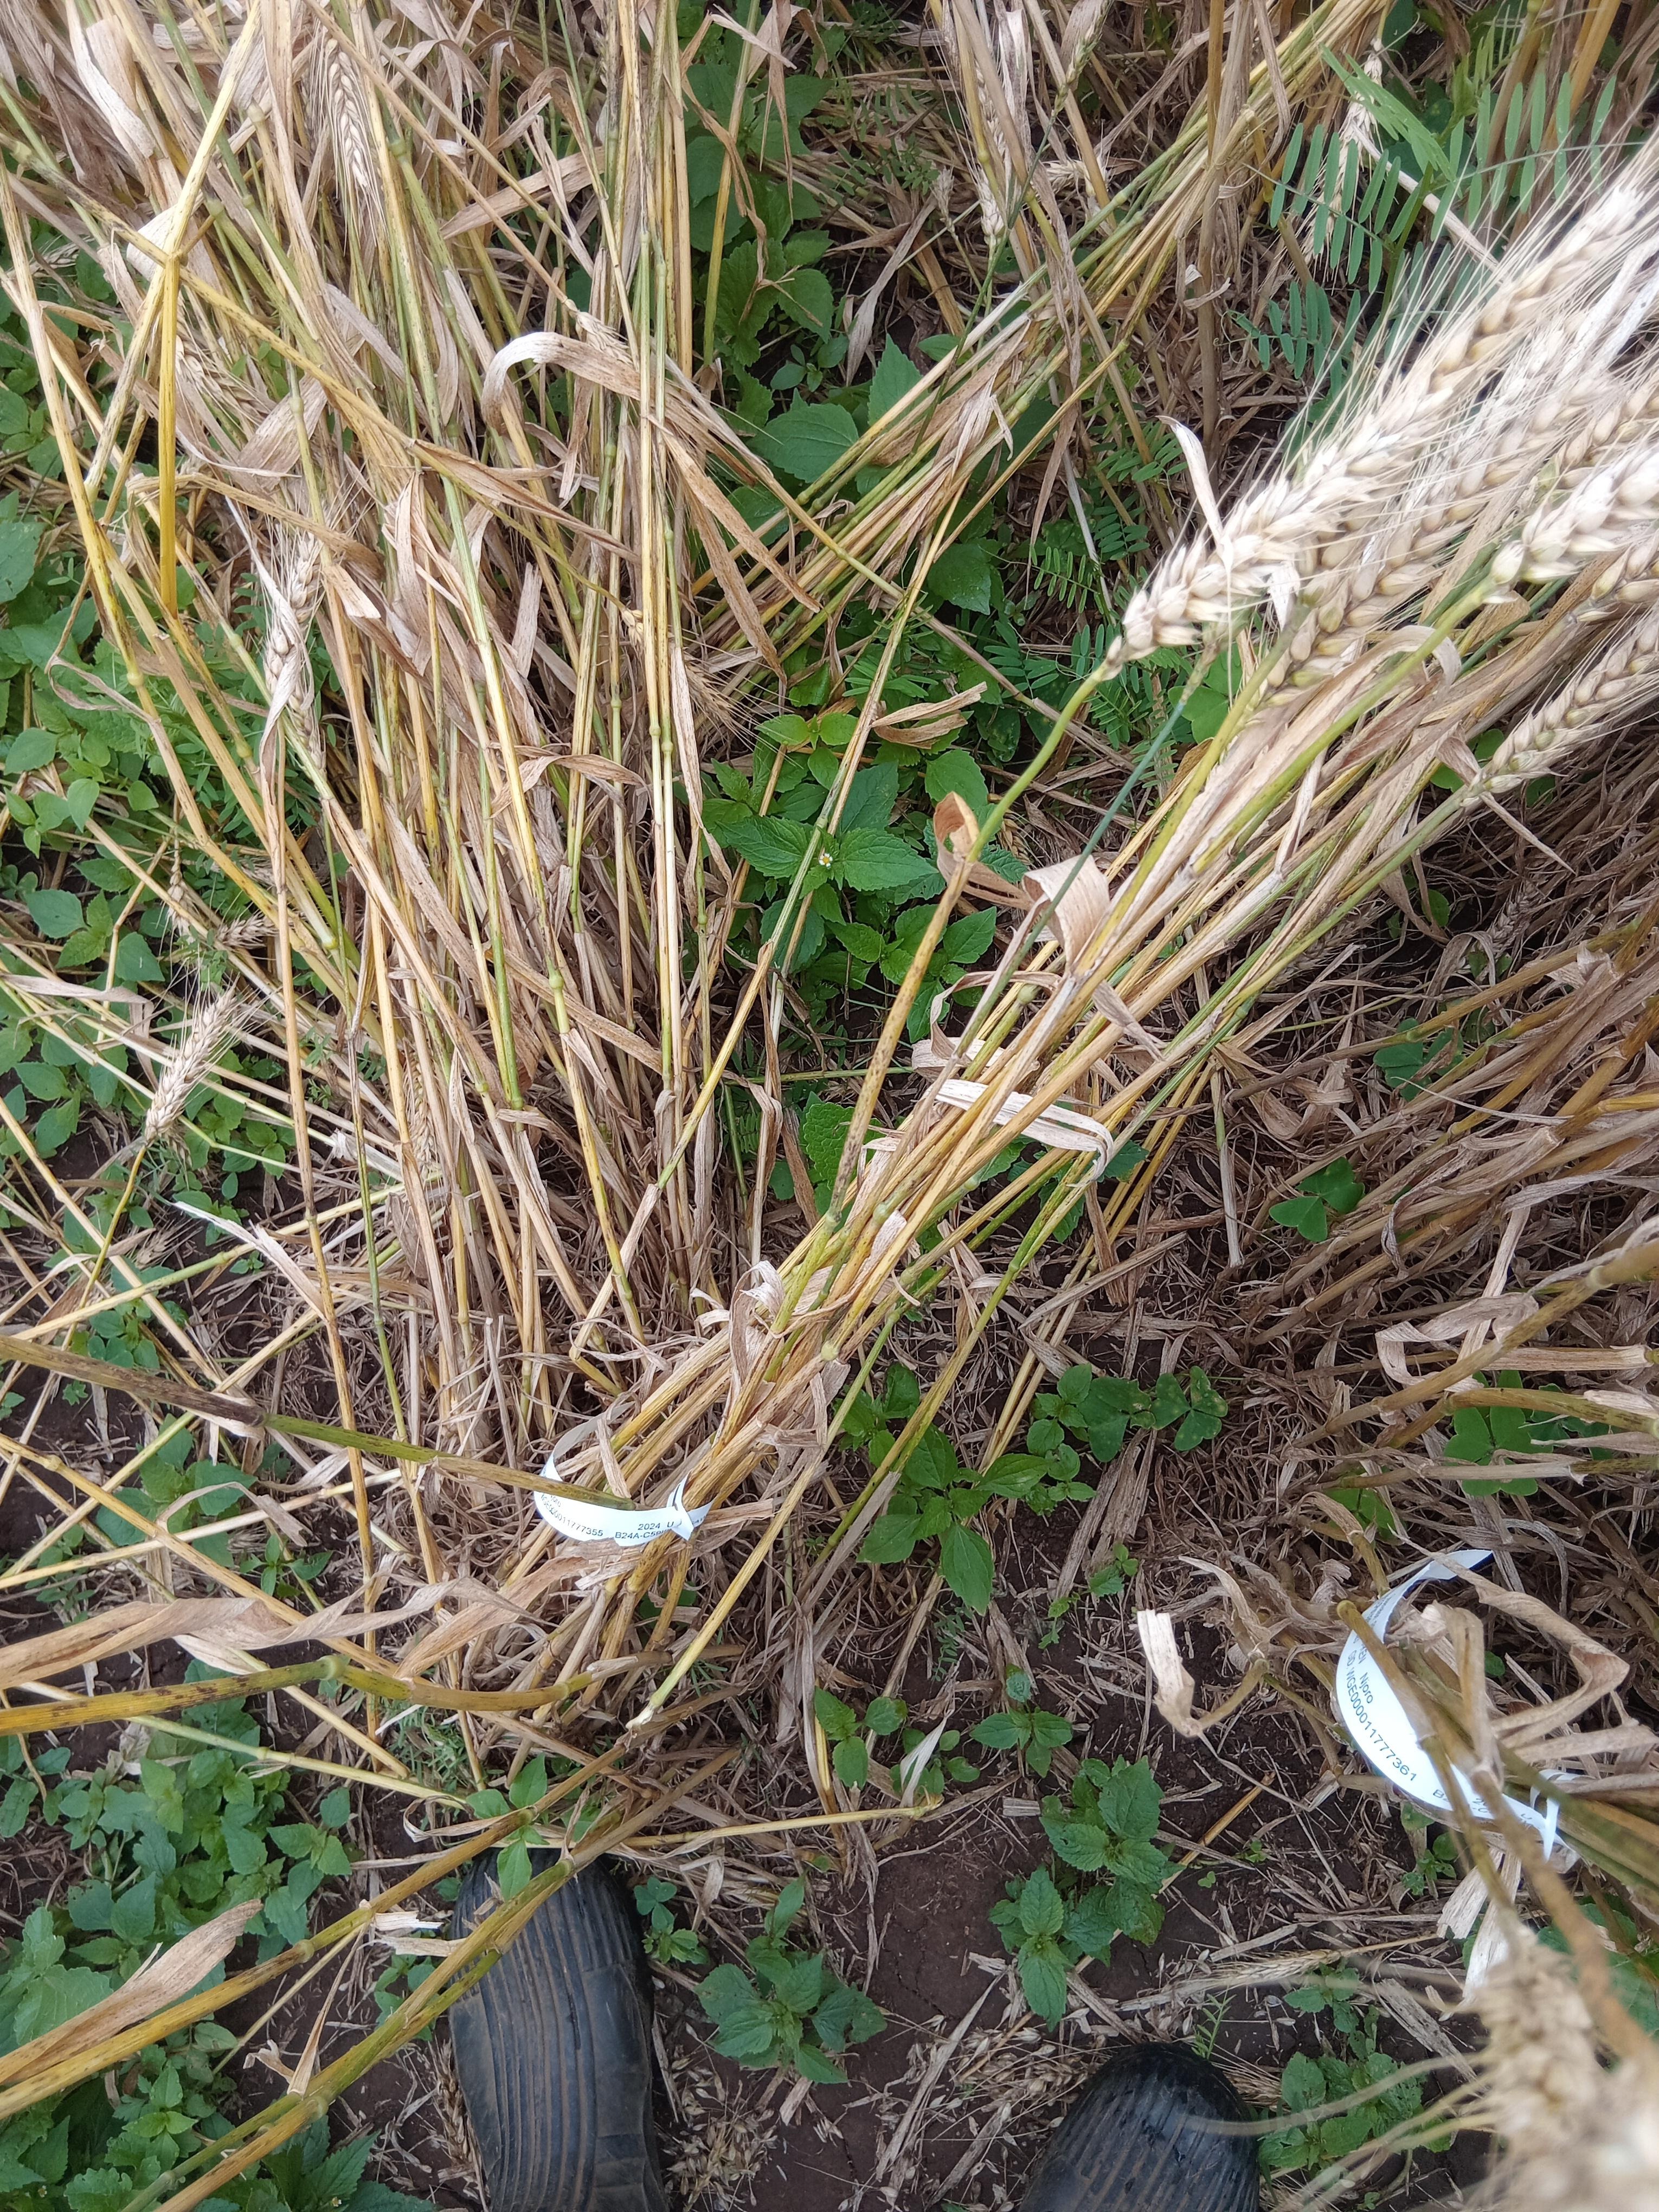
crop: wheat
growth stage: maturity
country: Kenya
